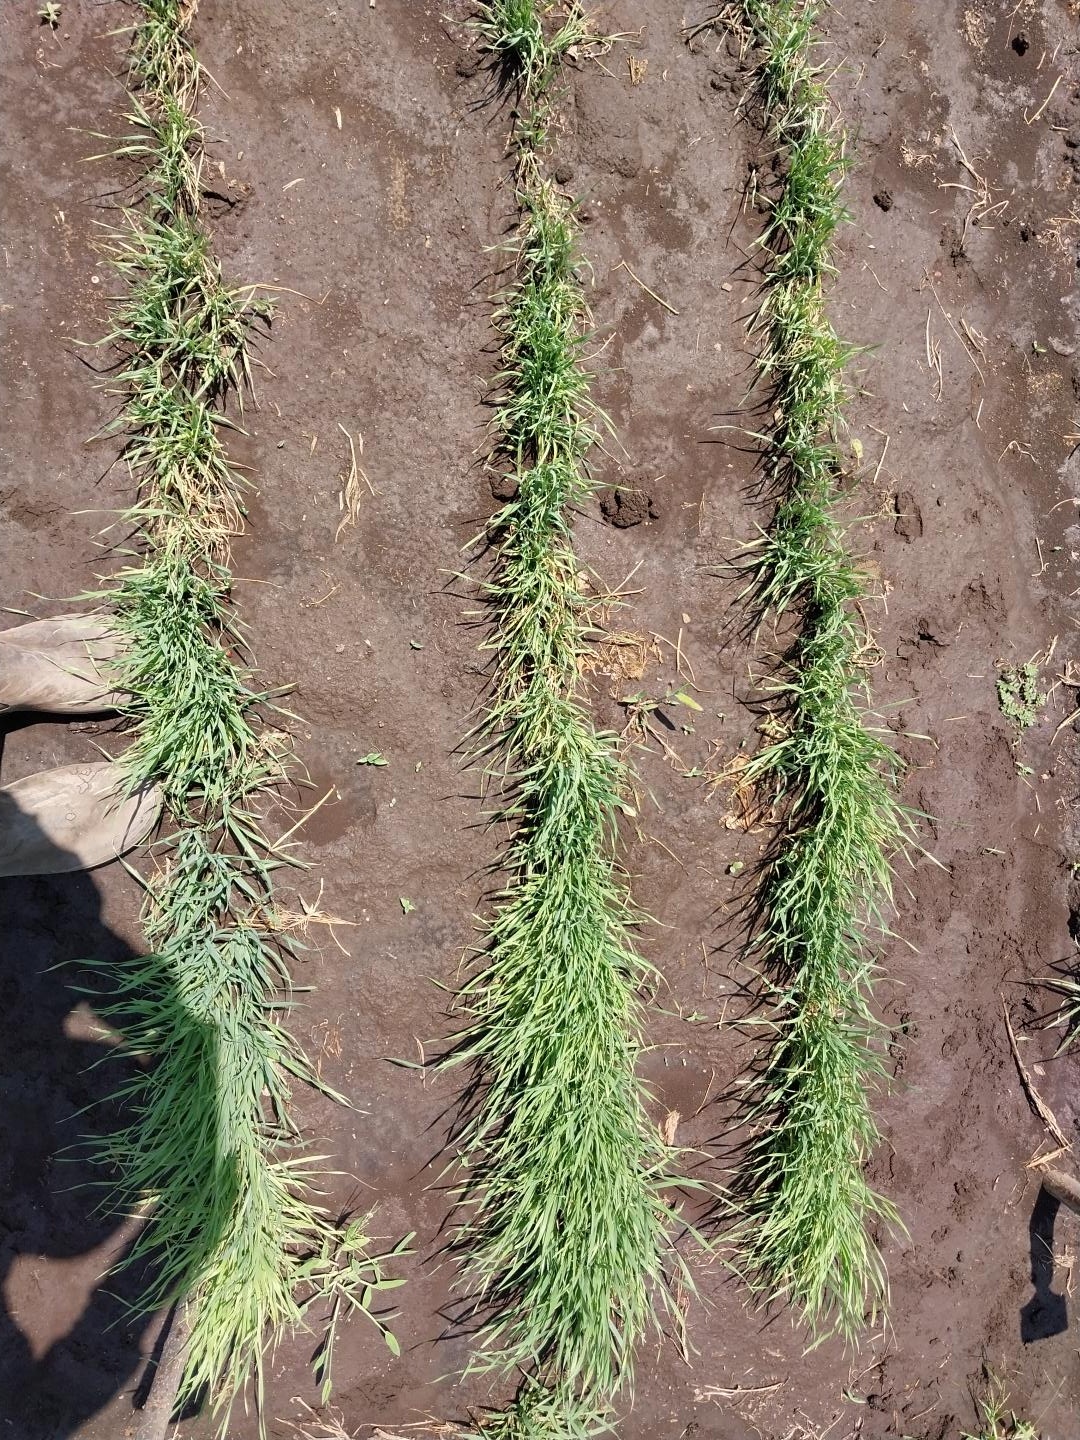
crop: wheat
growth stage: vegetative
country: Tanzania
